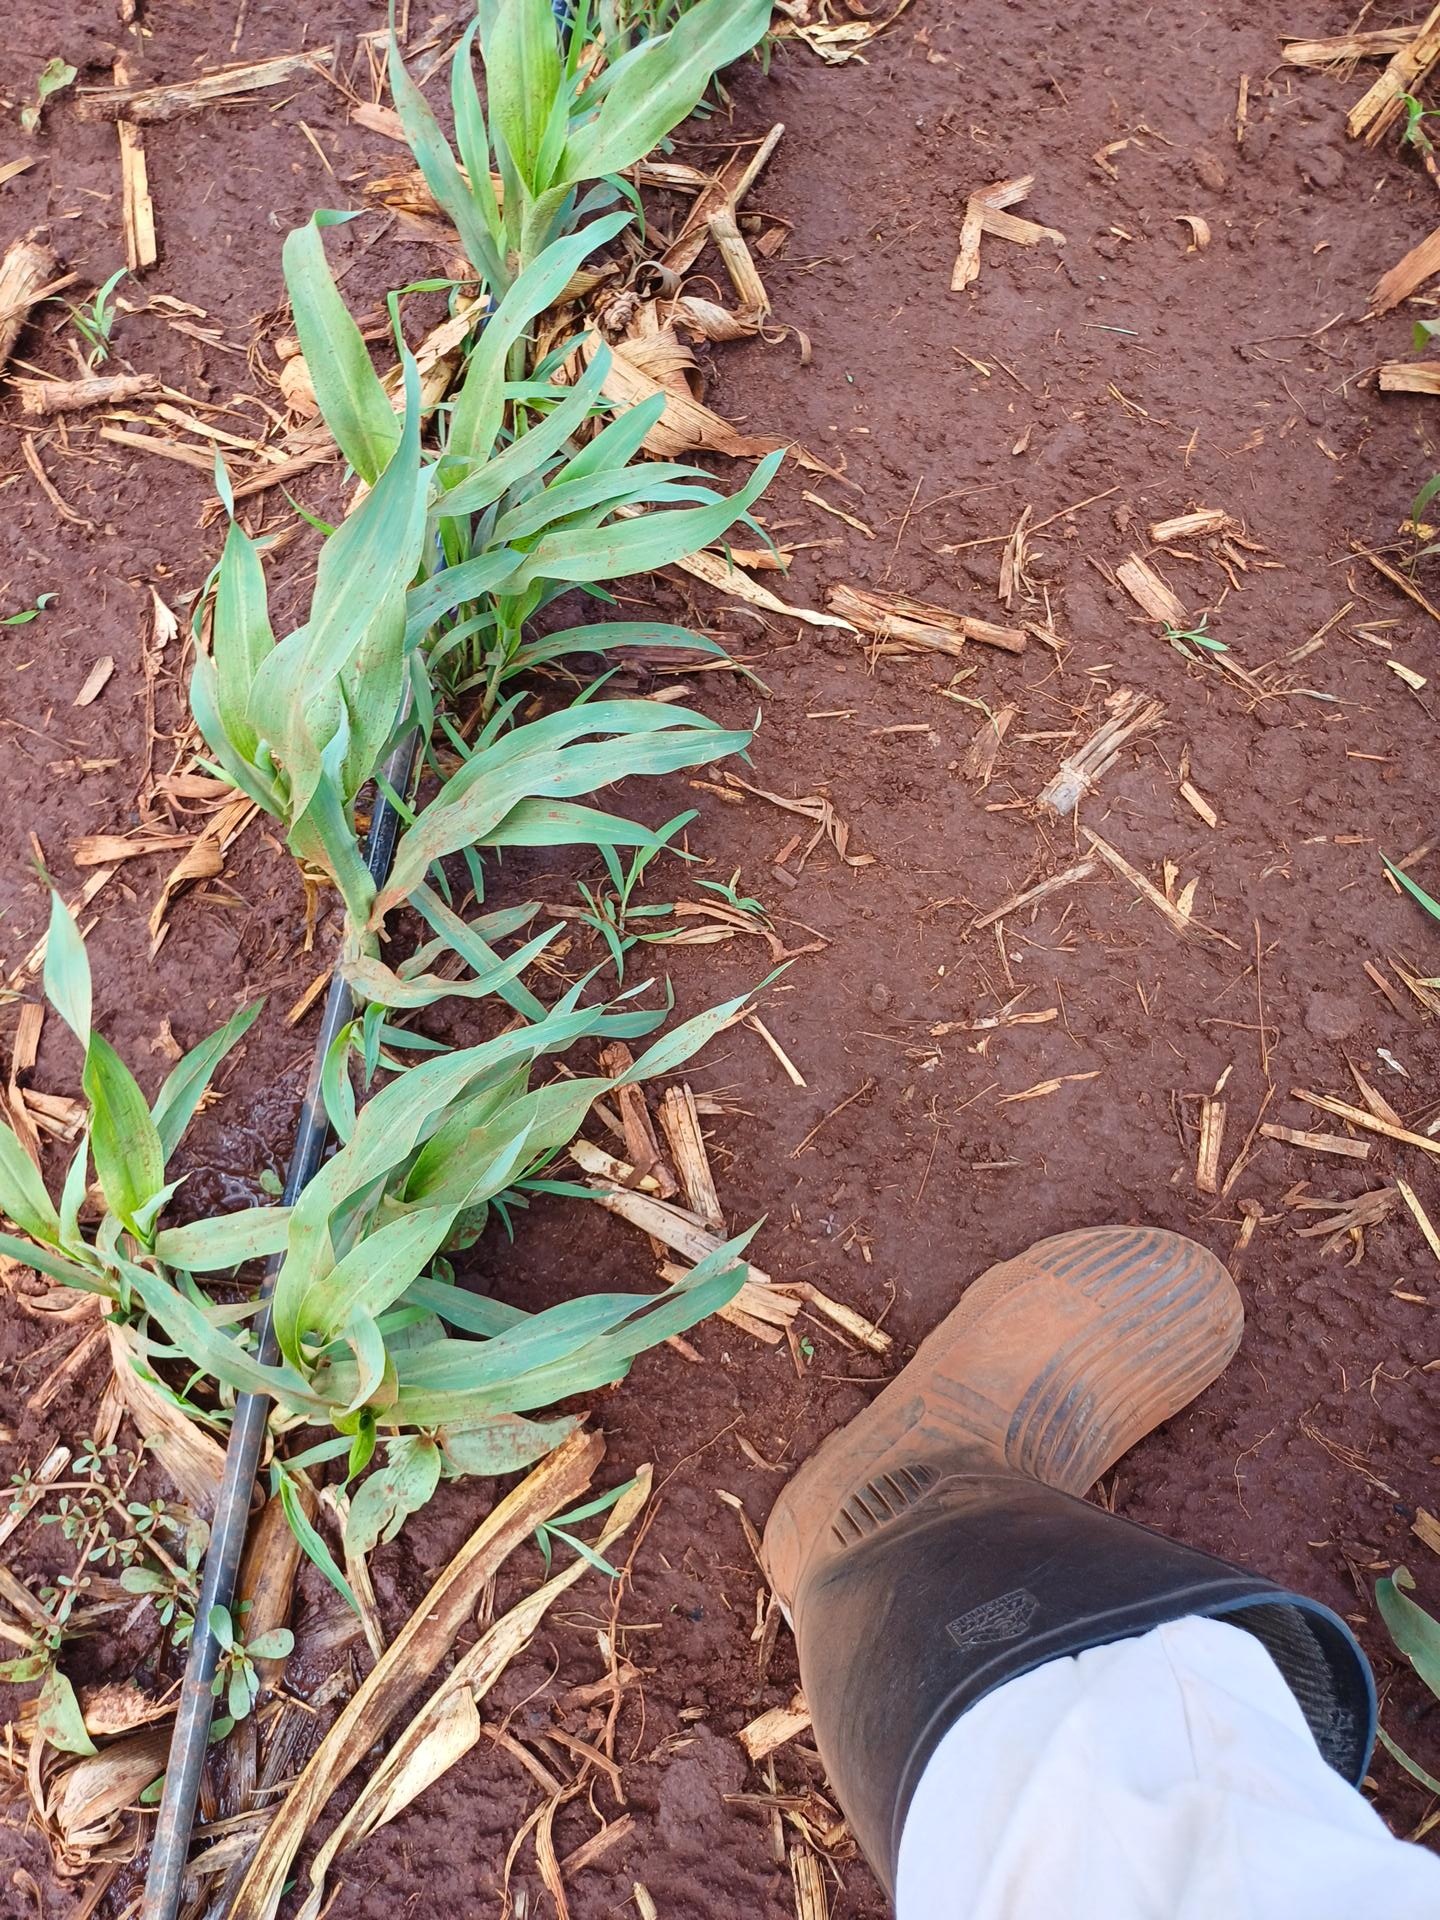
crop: sorghum
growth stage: vegetative
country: Kenya
